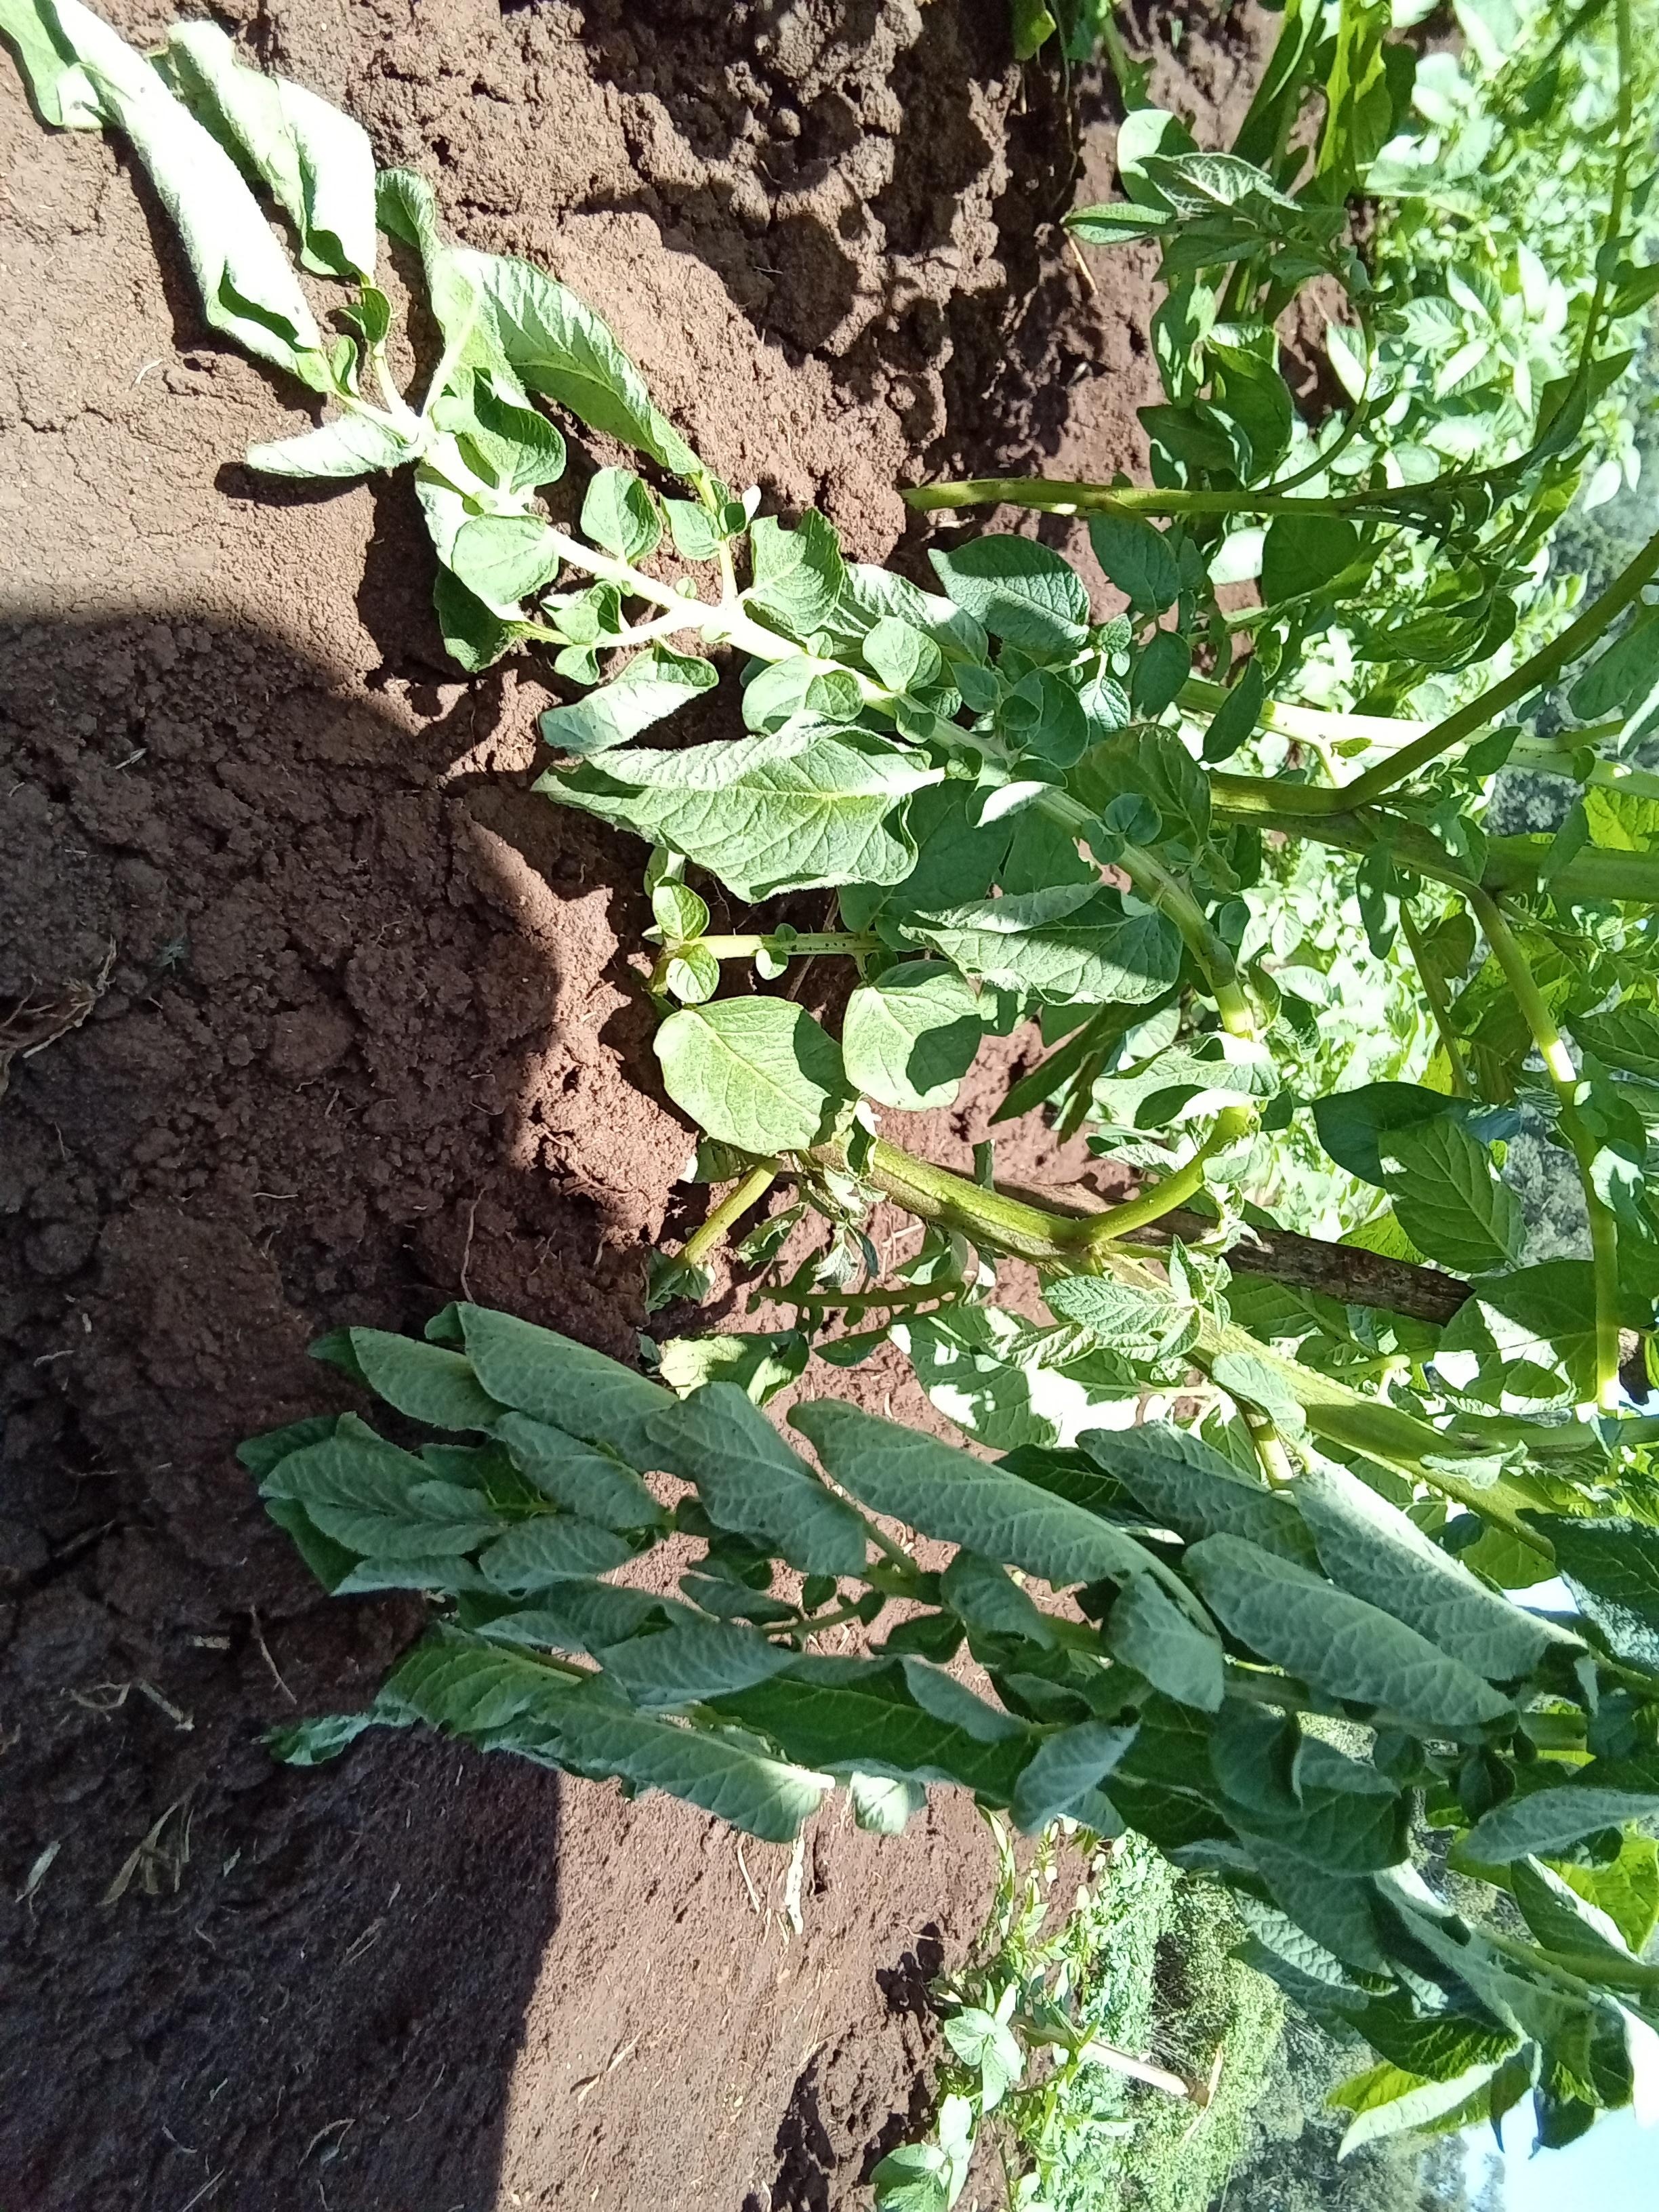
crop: potato
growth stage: vegetative
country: Kenya
